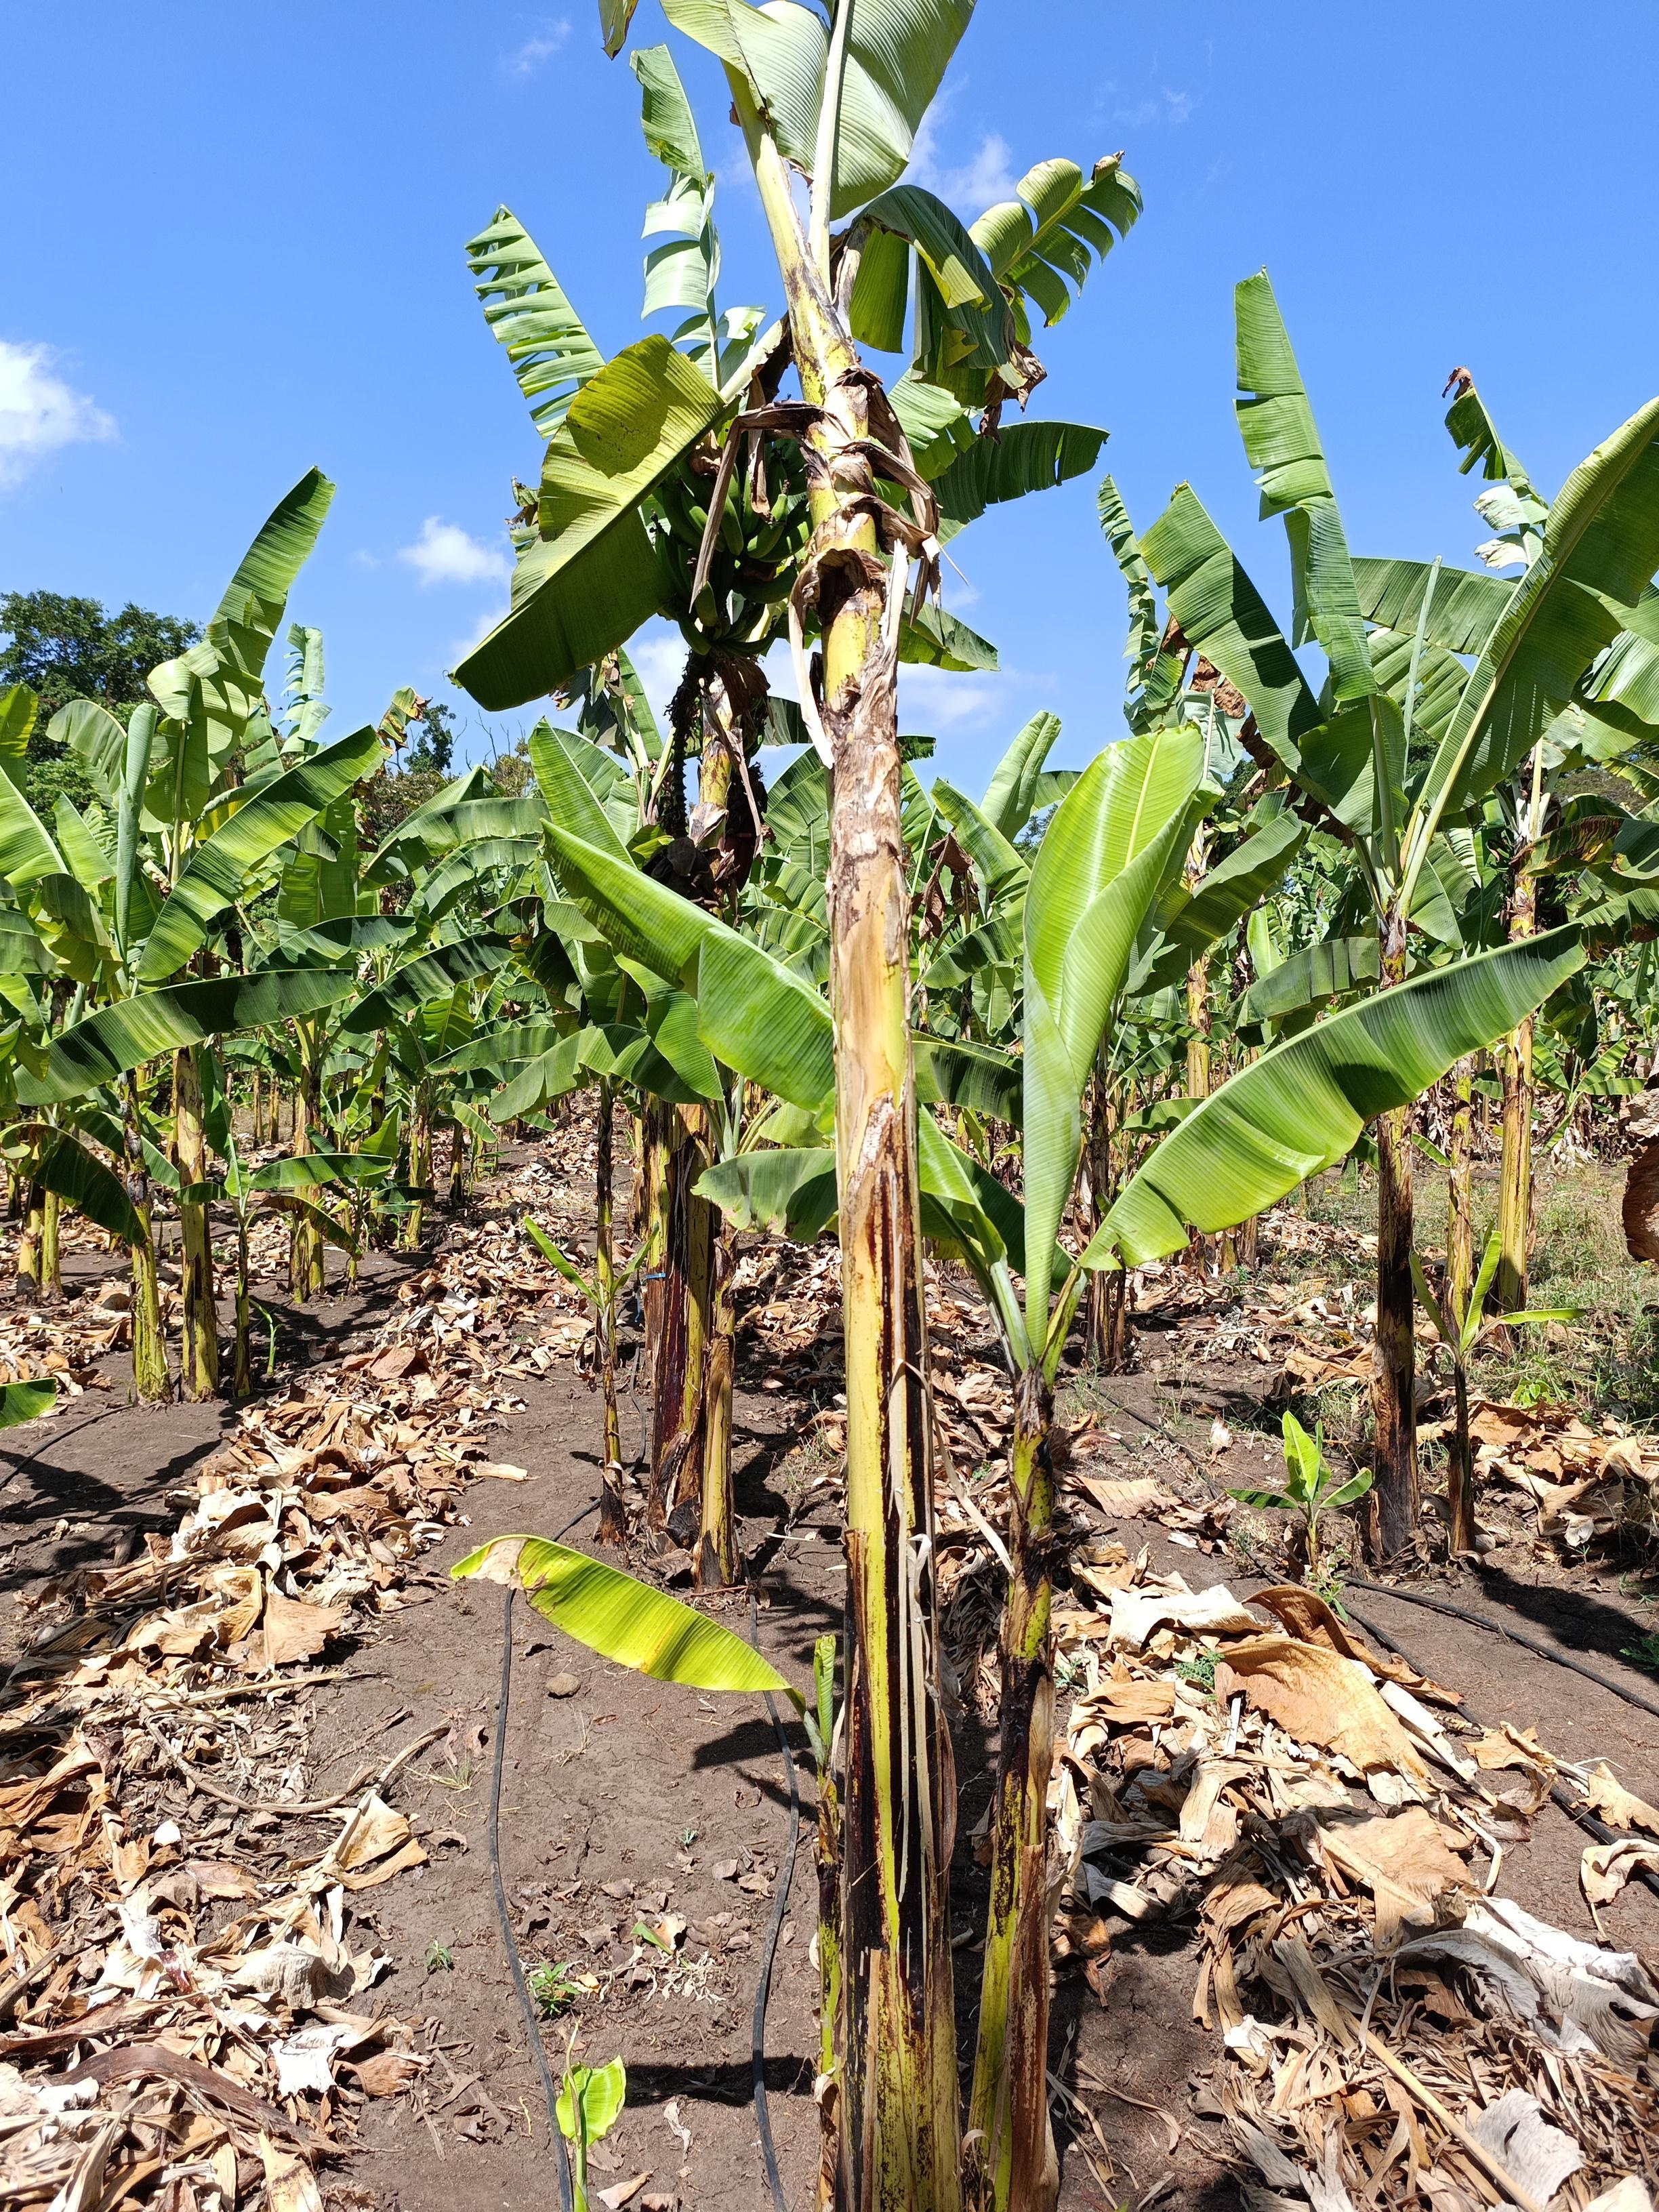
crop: banana
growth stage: development fruit
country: Tanzania
